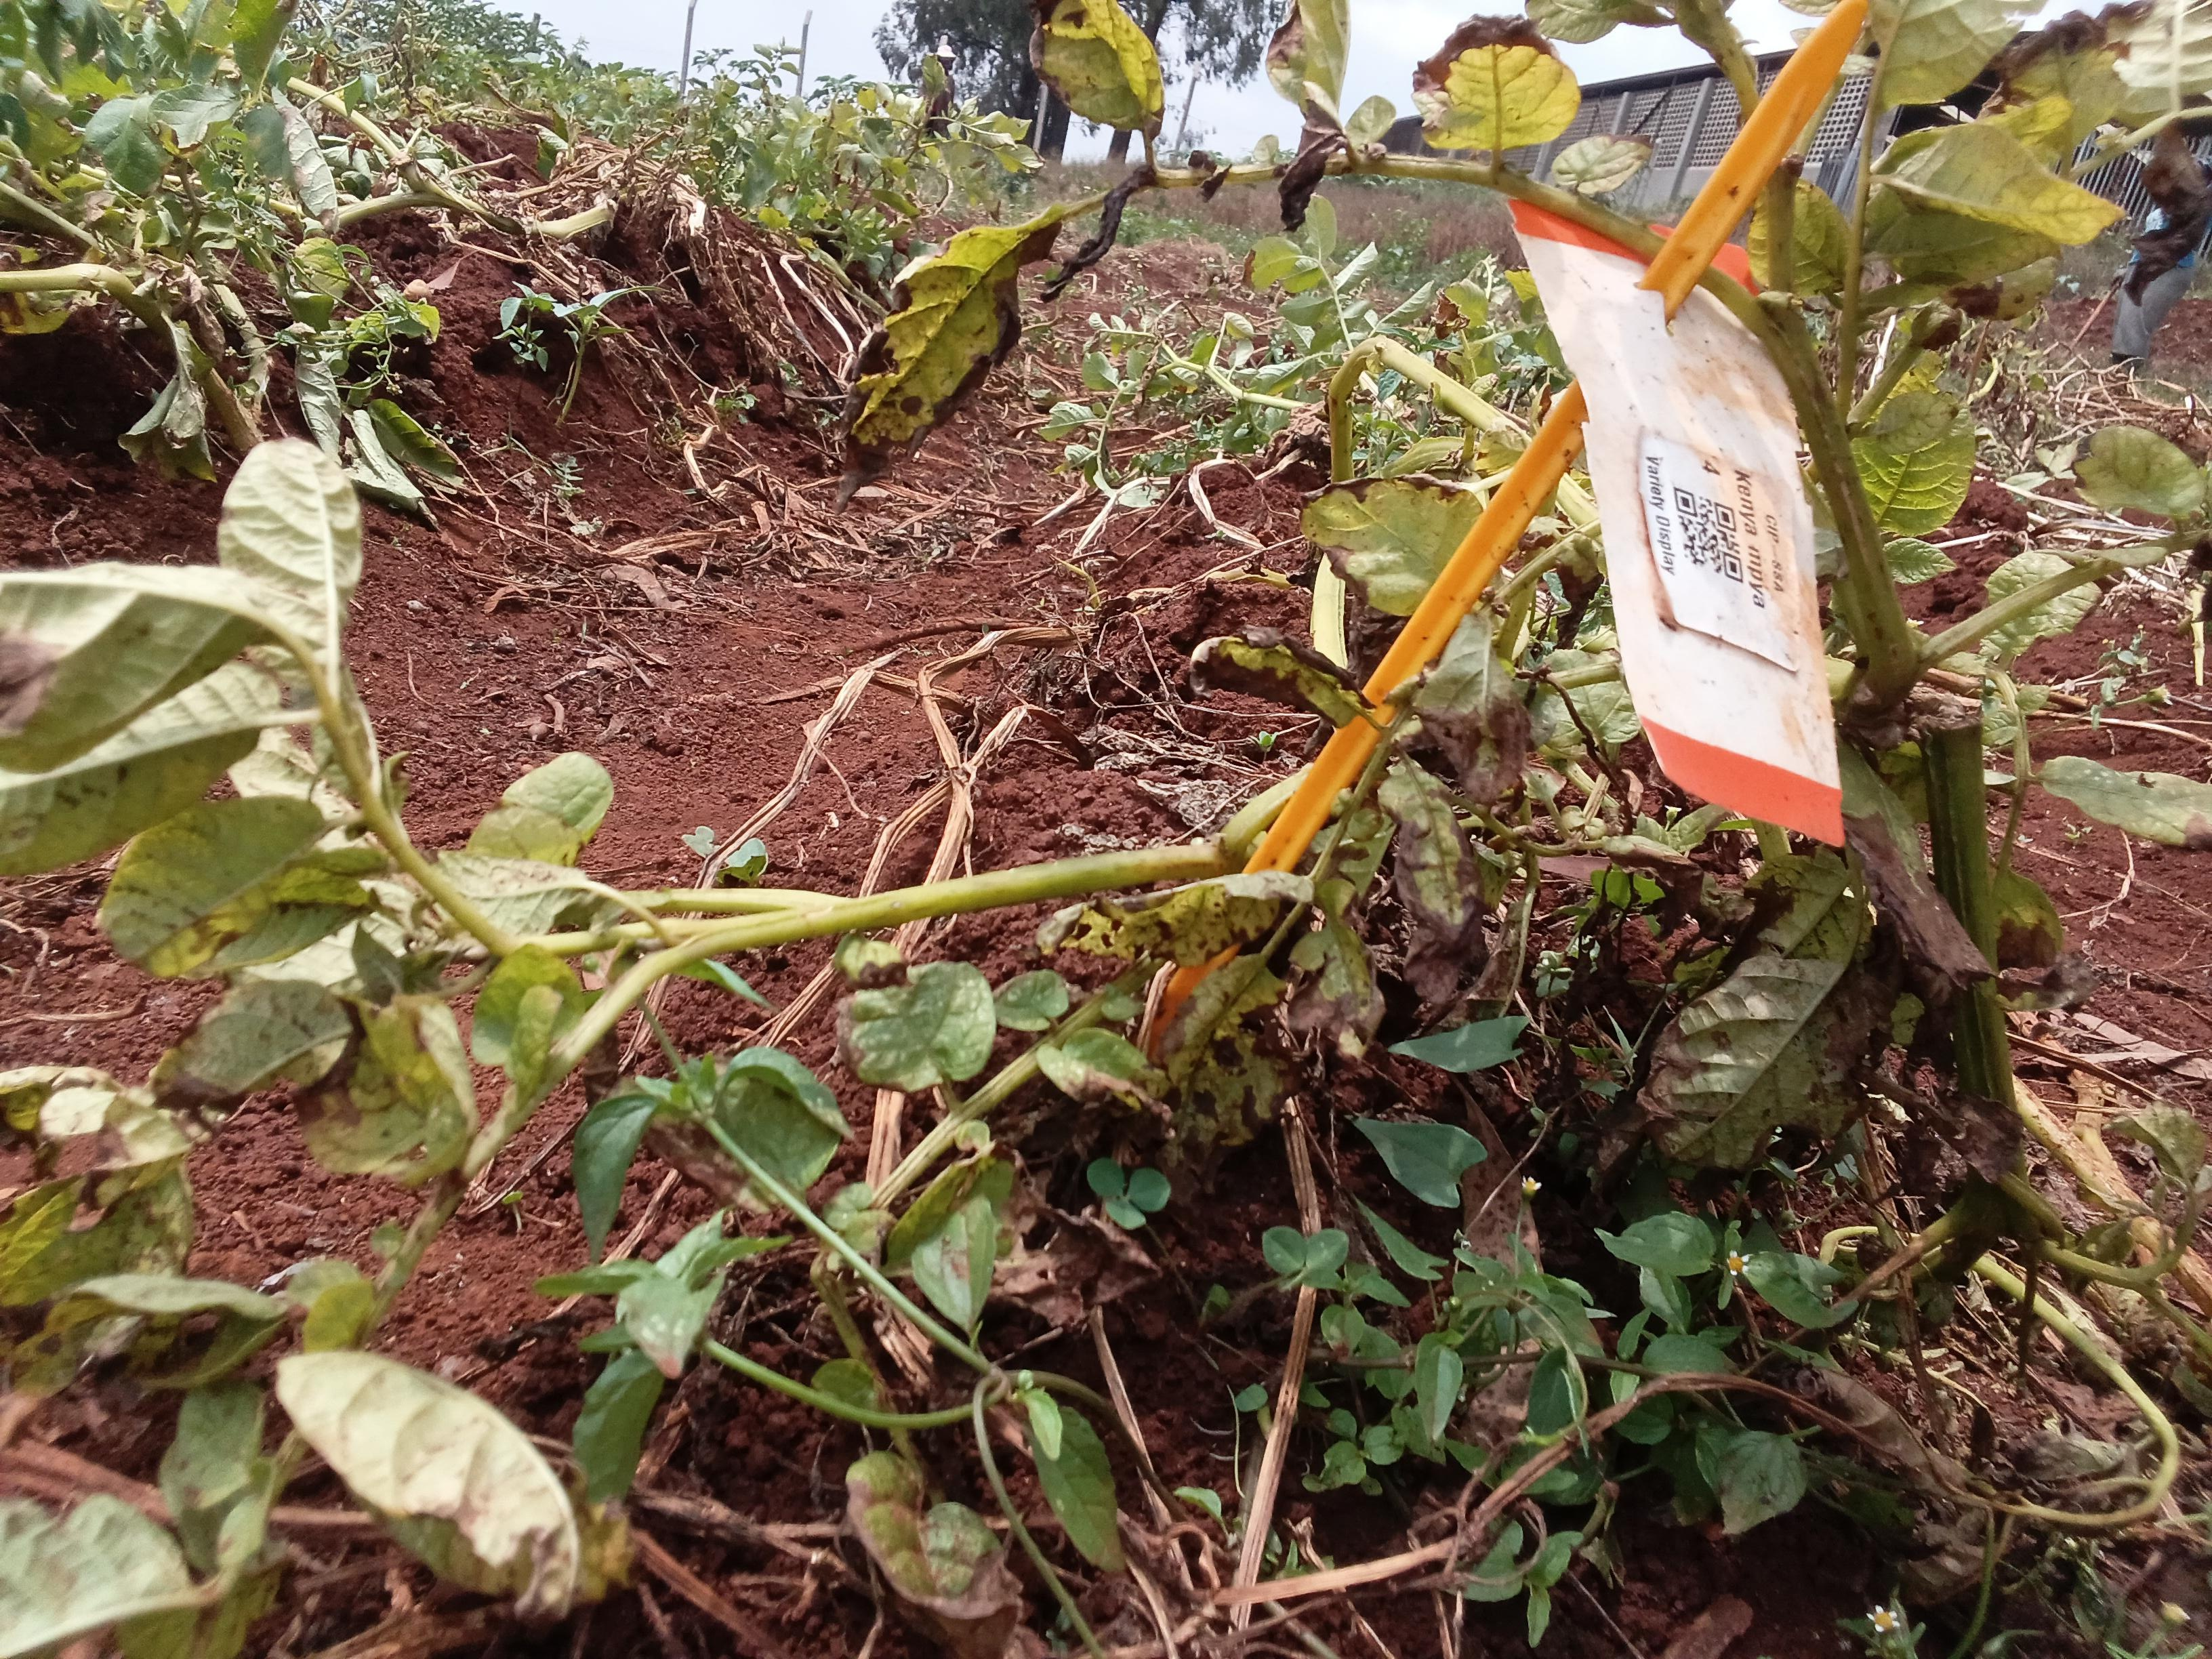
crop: potato
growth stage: maturity
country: Kenya
